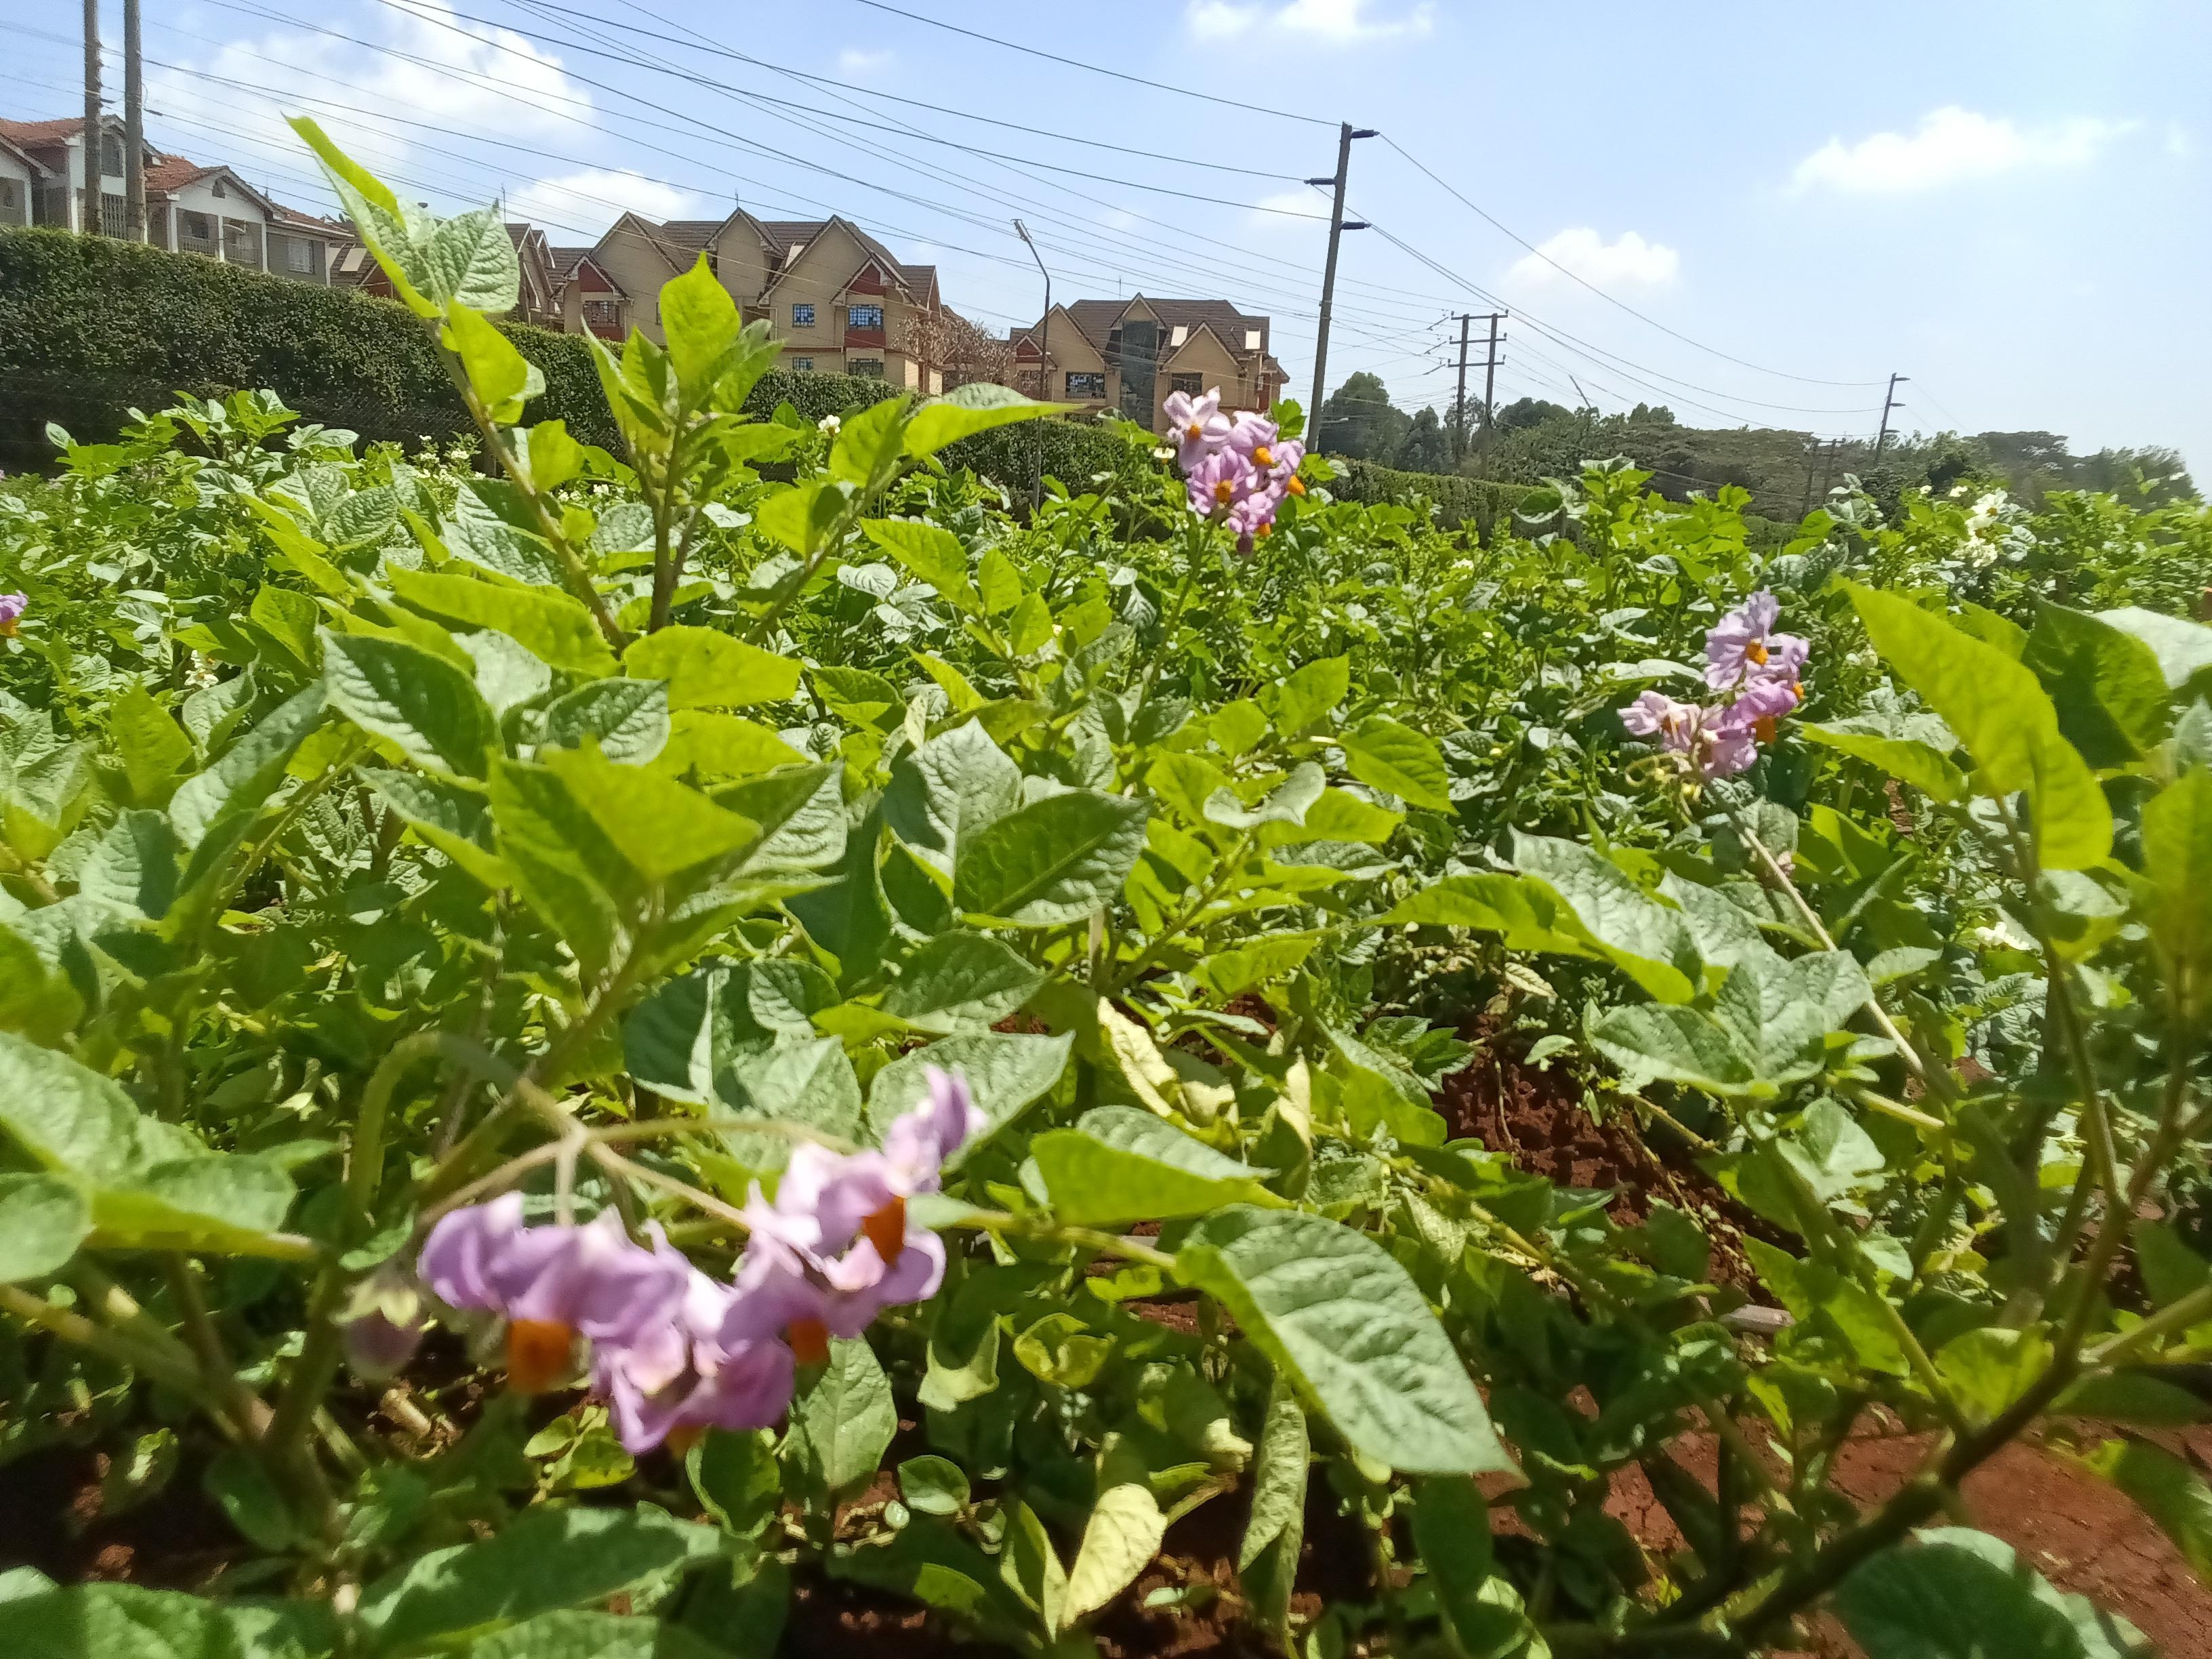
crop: potato
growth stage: flowering
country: Kenya
